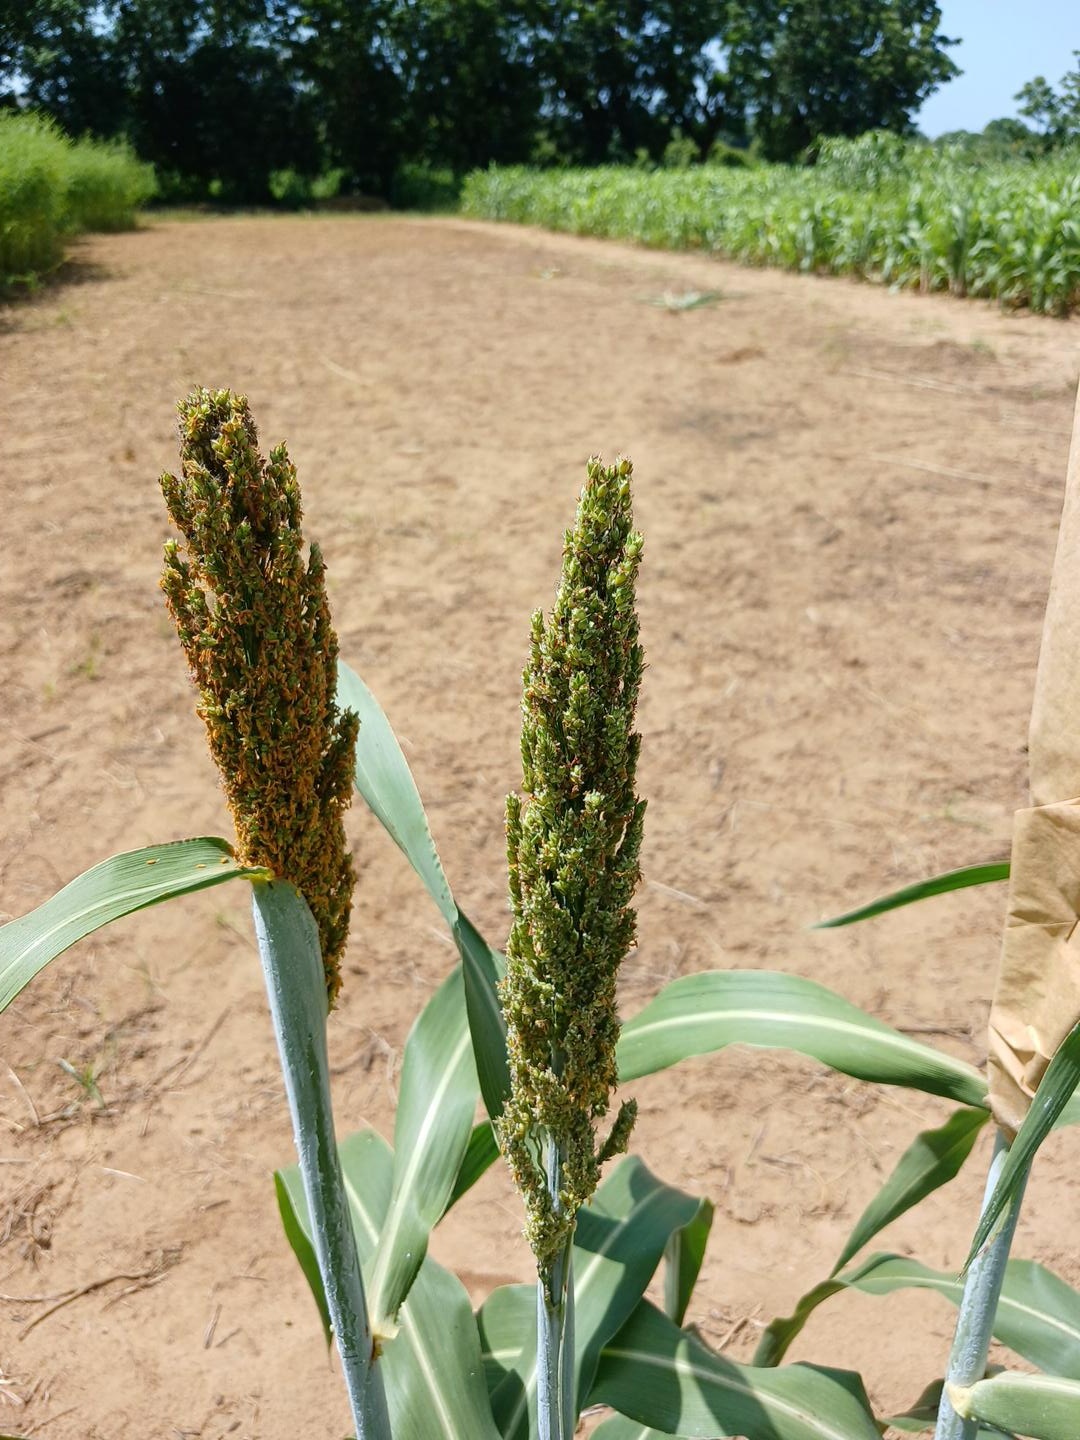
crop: sorghum
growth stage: filling grain
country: Senegal
